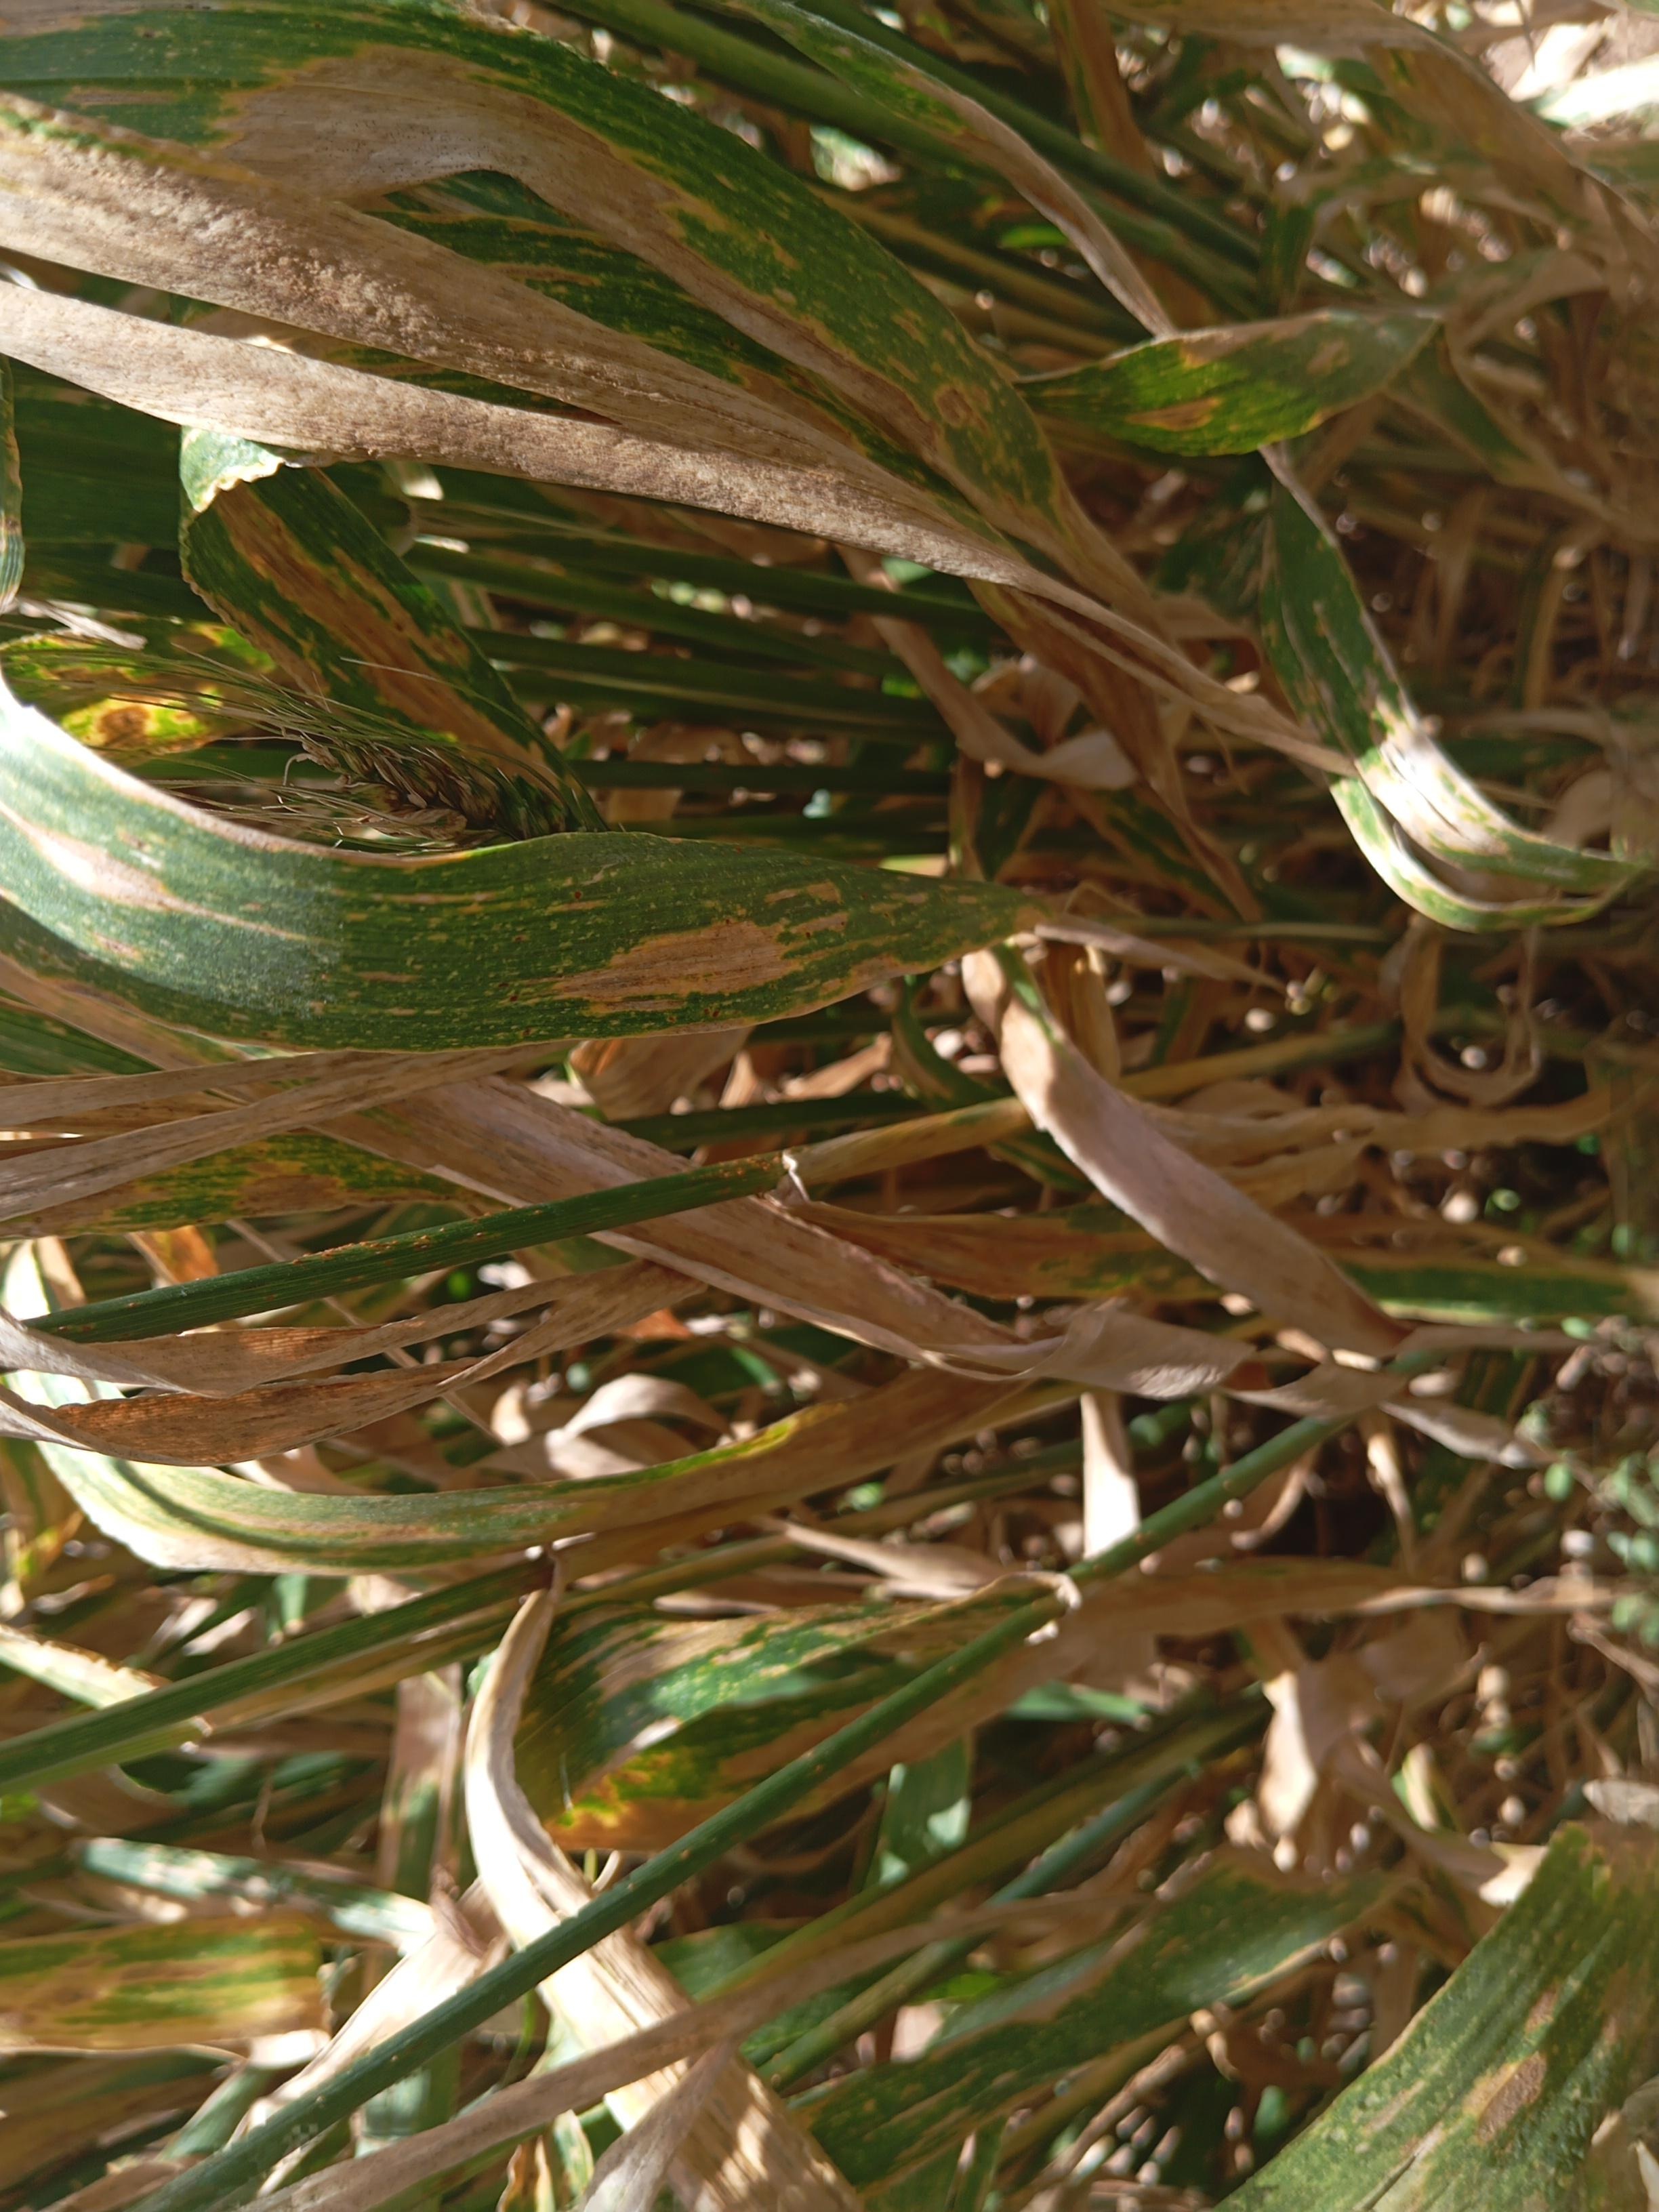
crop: wheat
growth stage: maturity
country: Kenya
